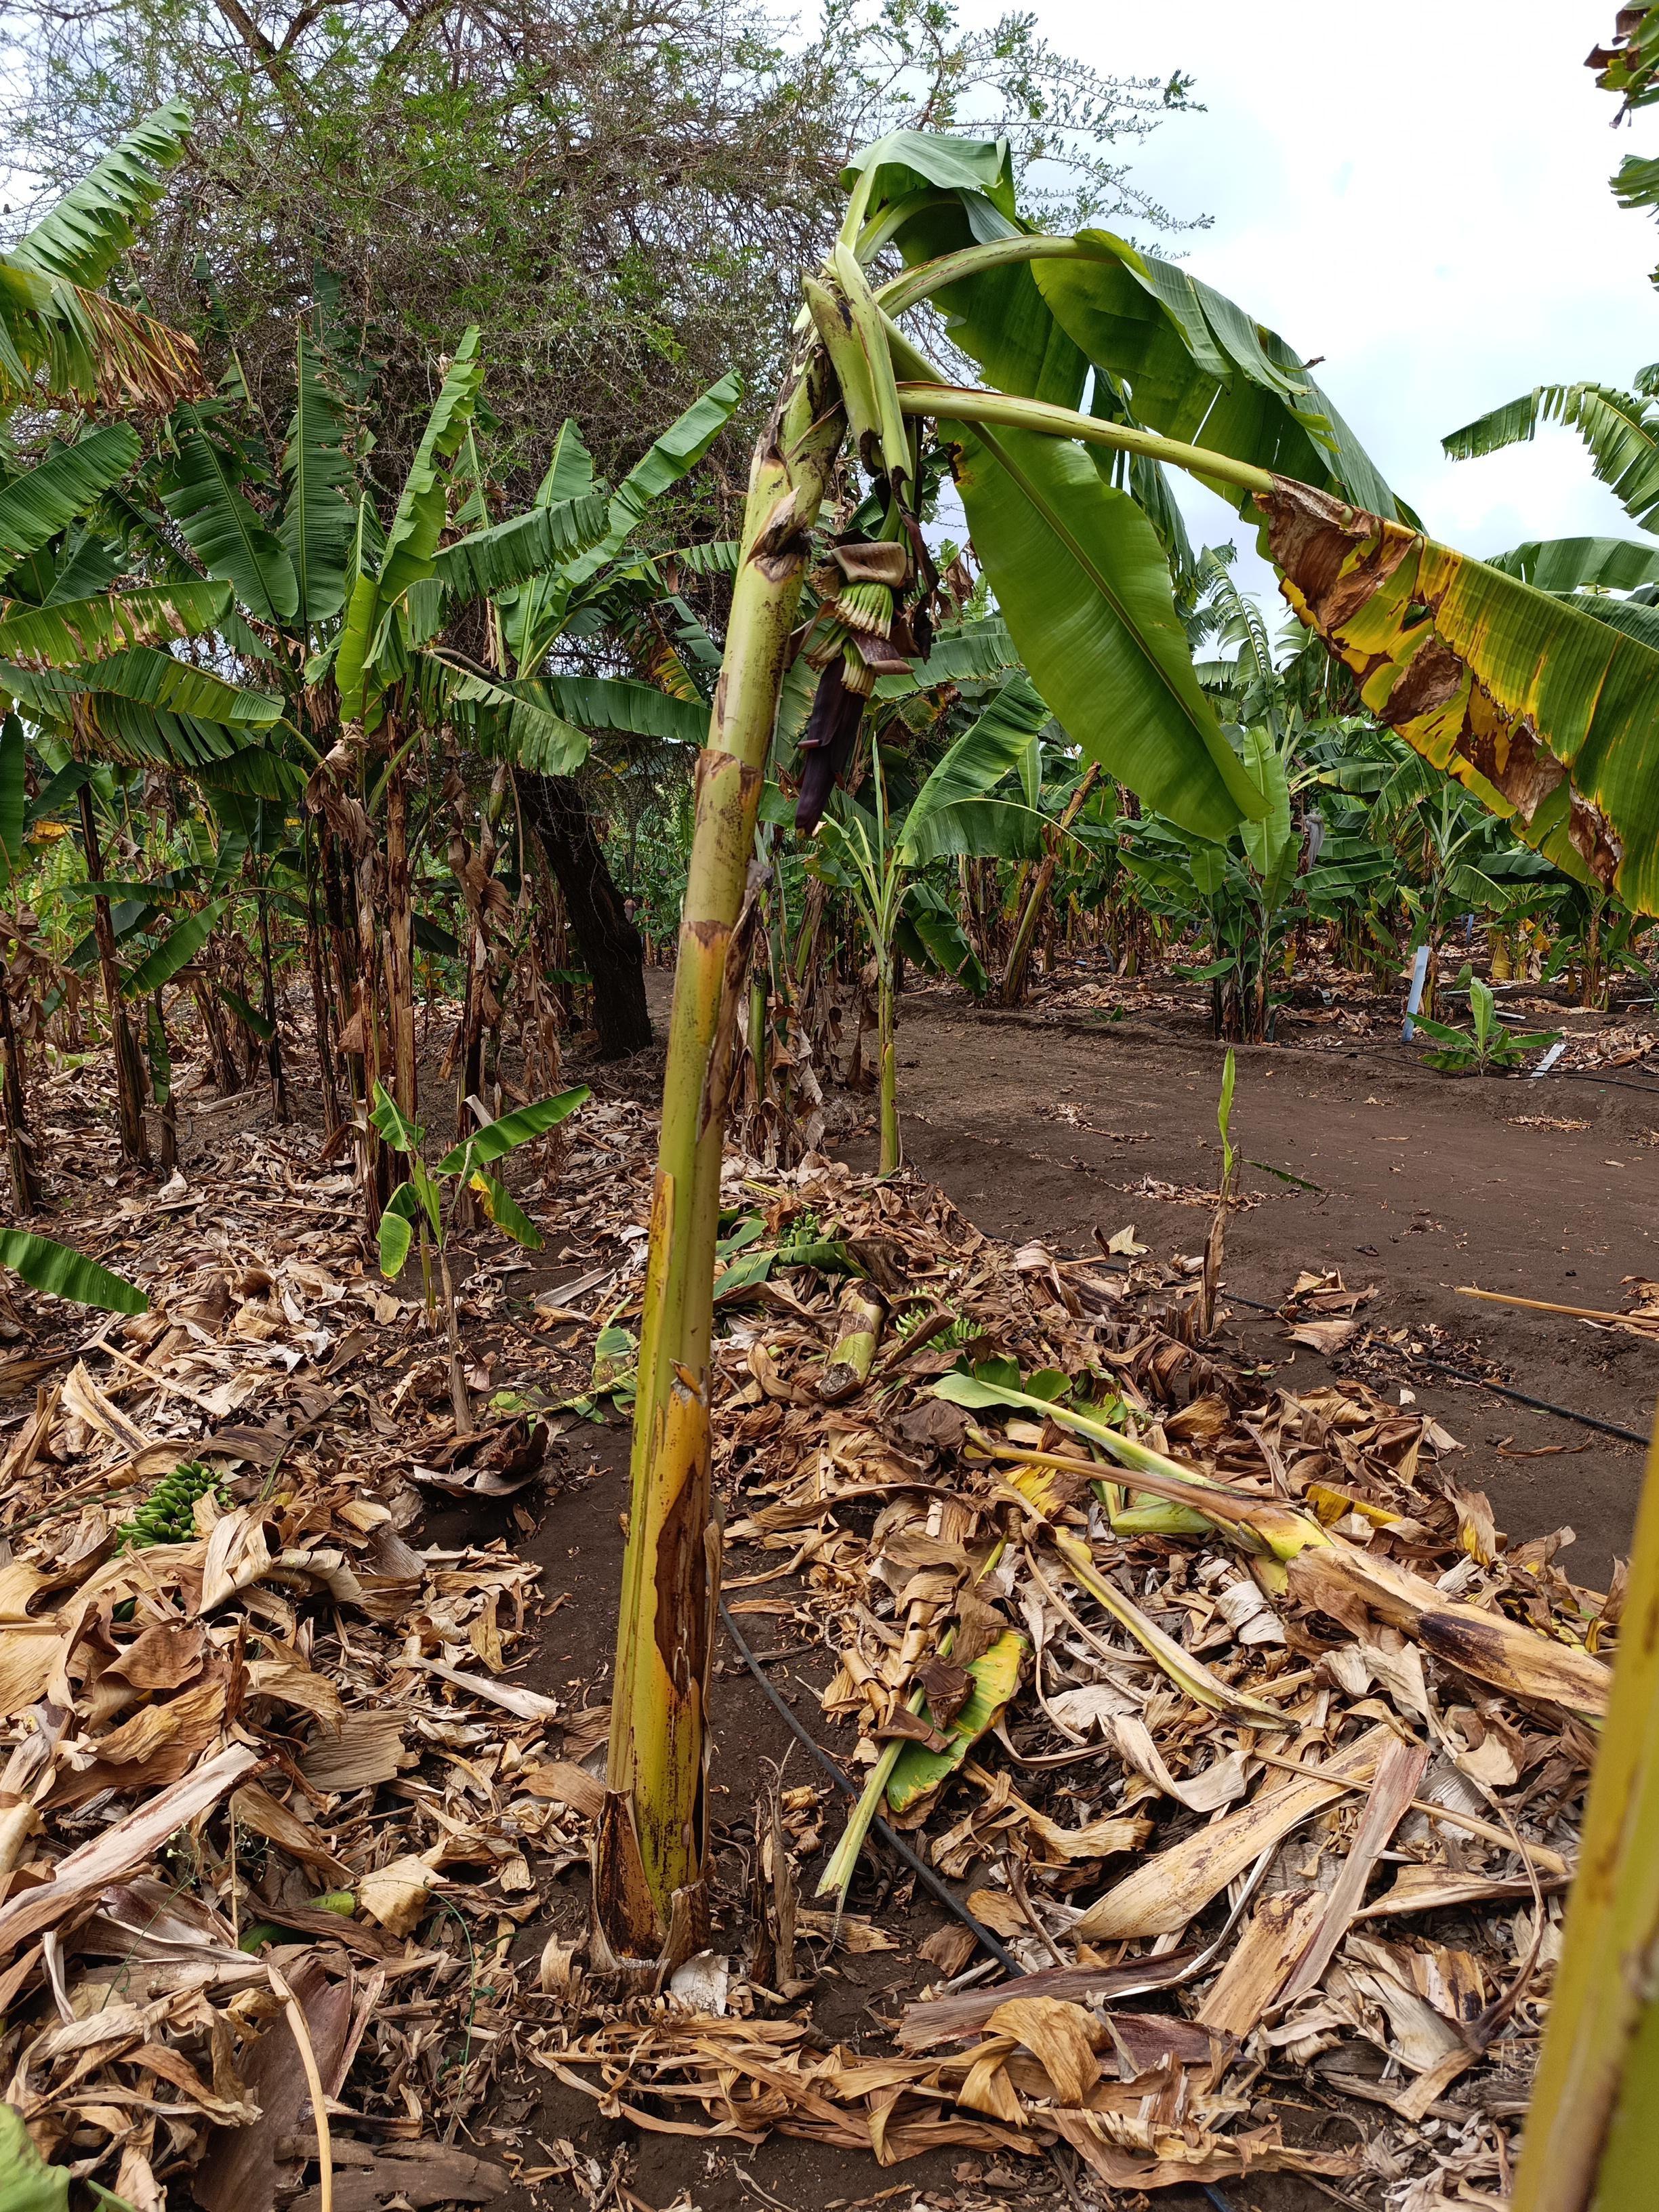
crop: banana
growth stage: flowering
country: Tanzania
